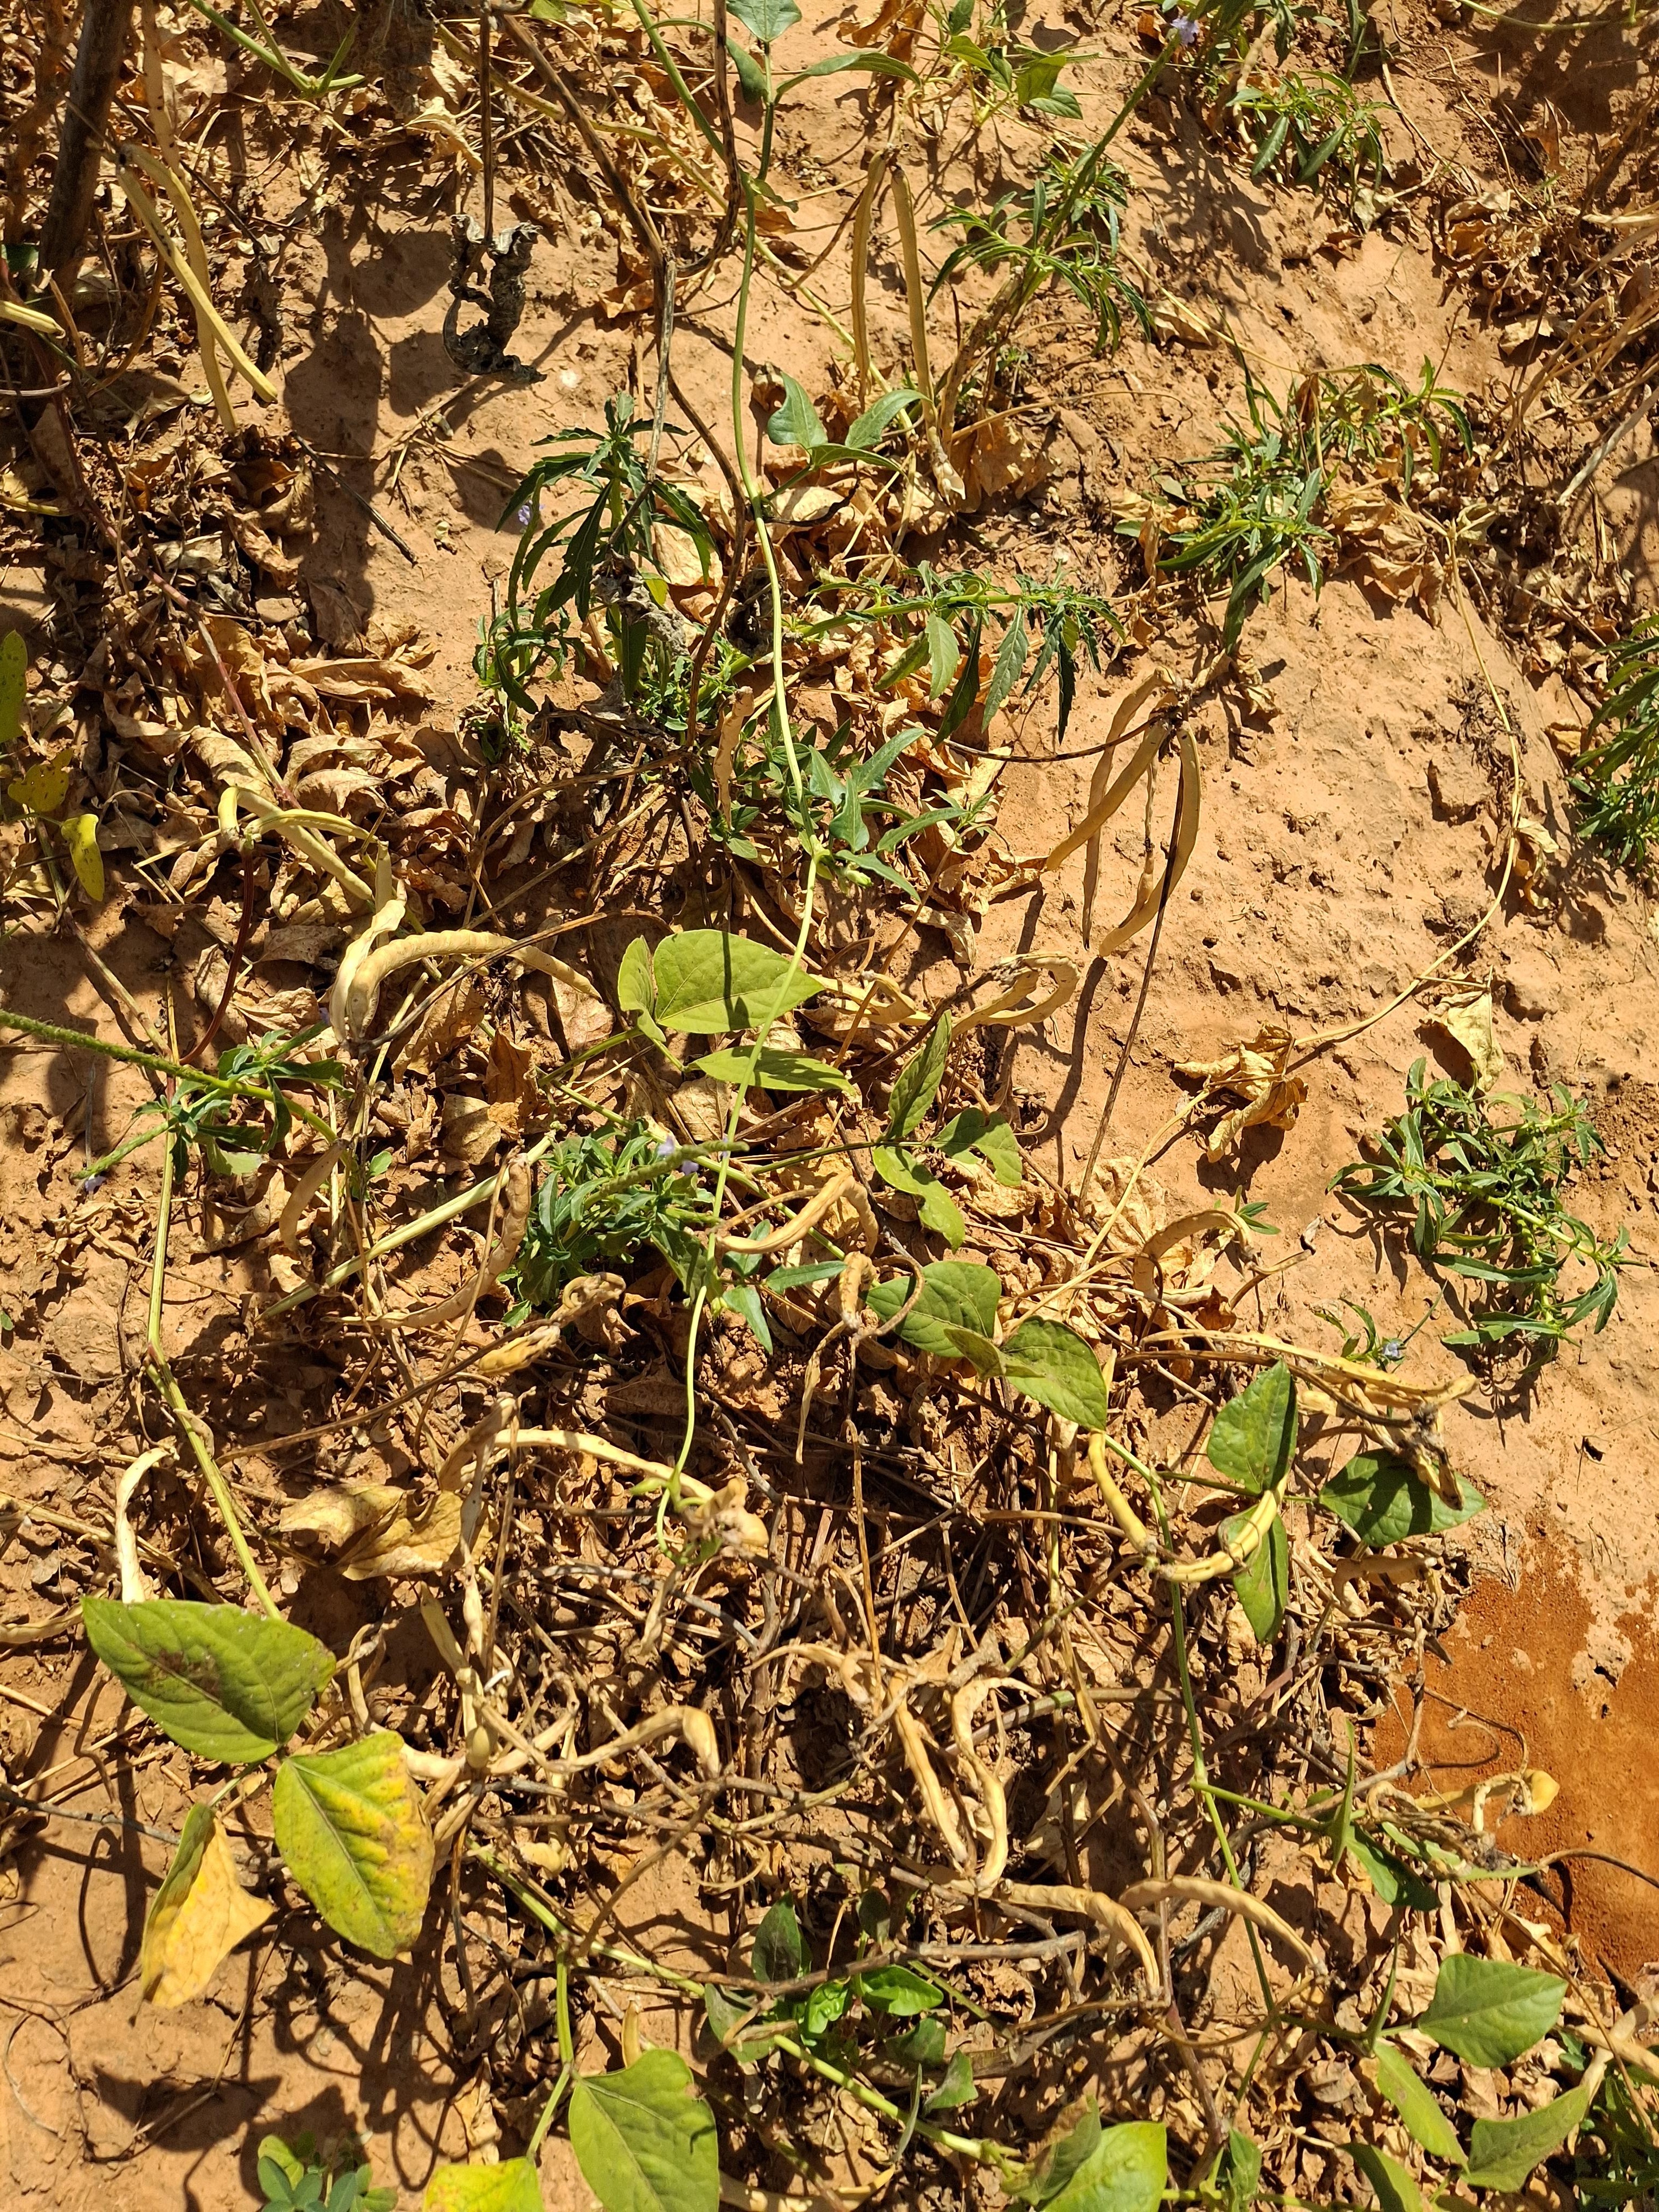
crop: cowpea
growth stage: maturity
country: Nigeria
